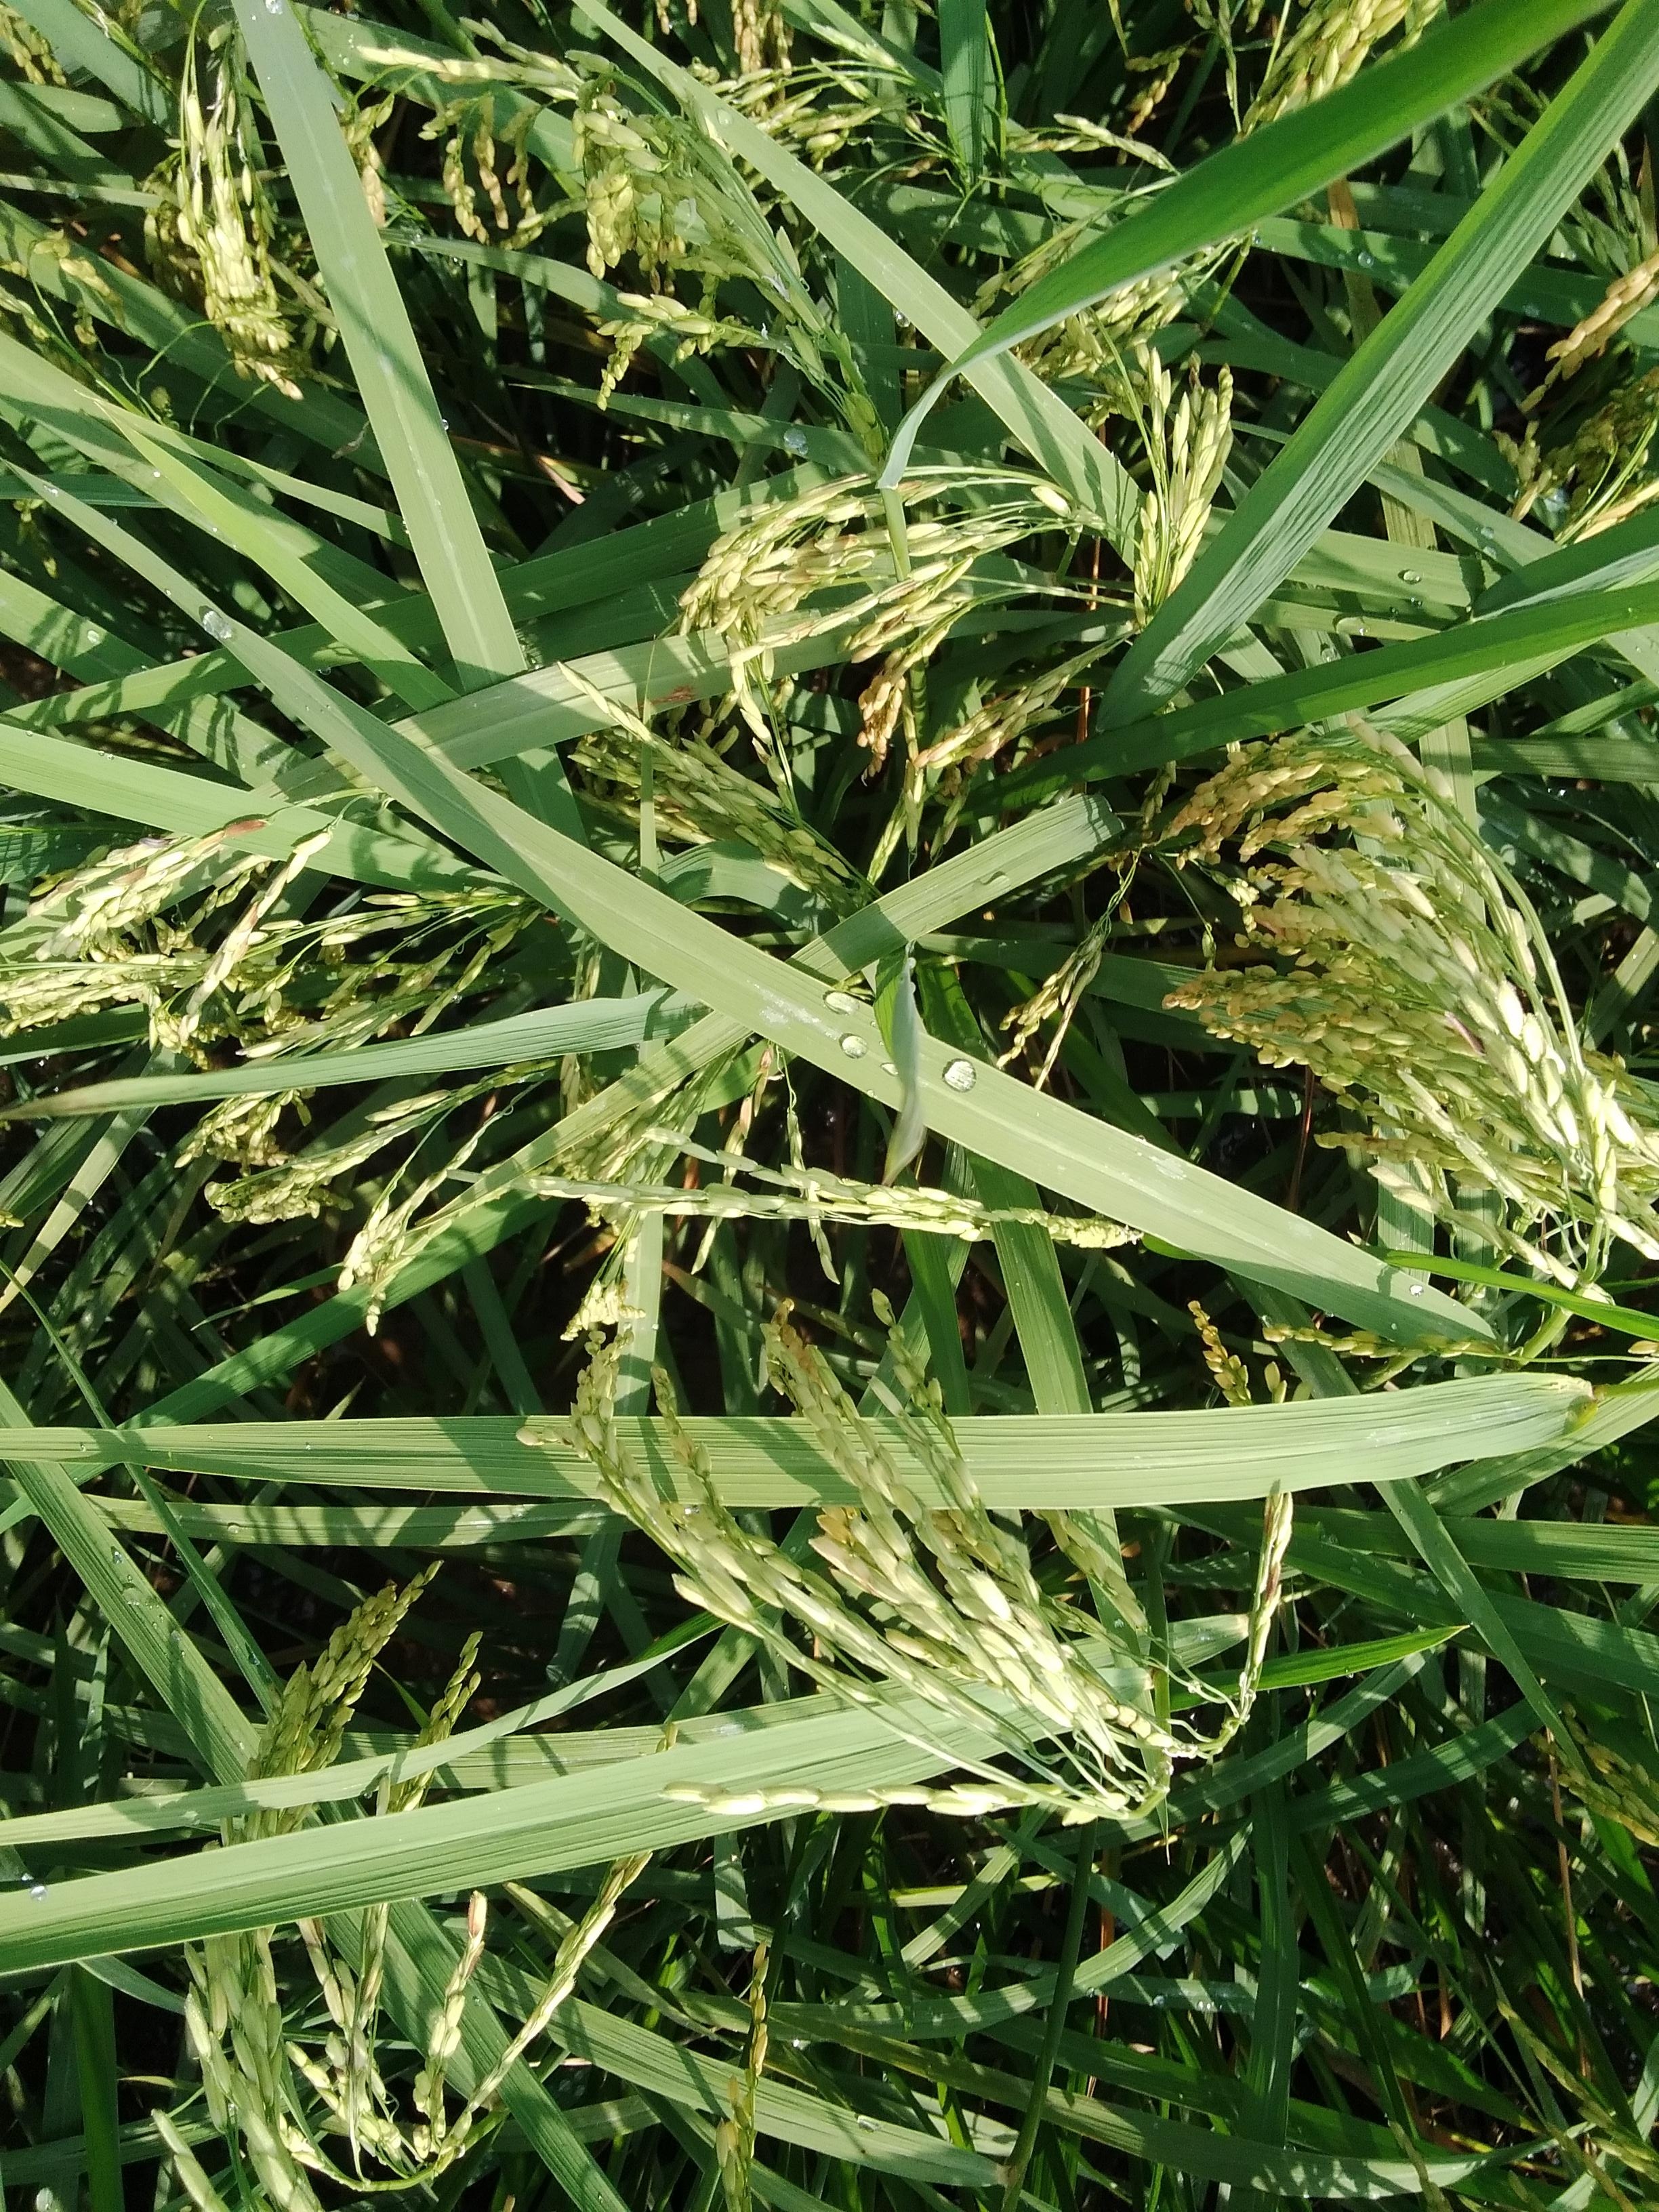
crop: rice
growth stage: ripening
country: Nigeria
